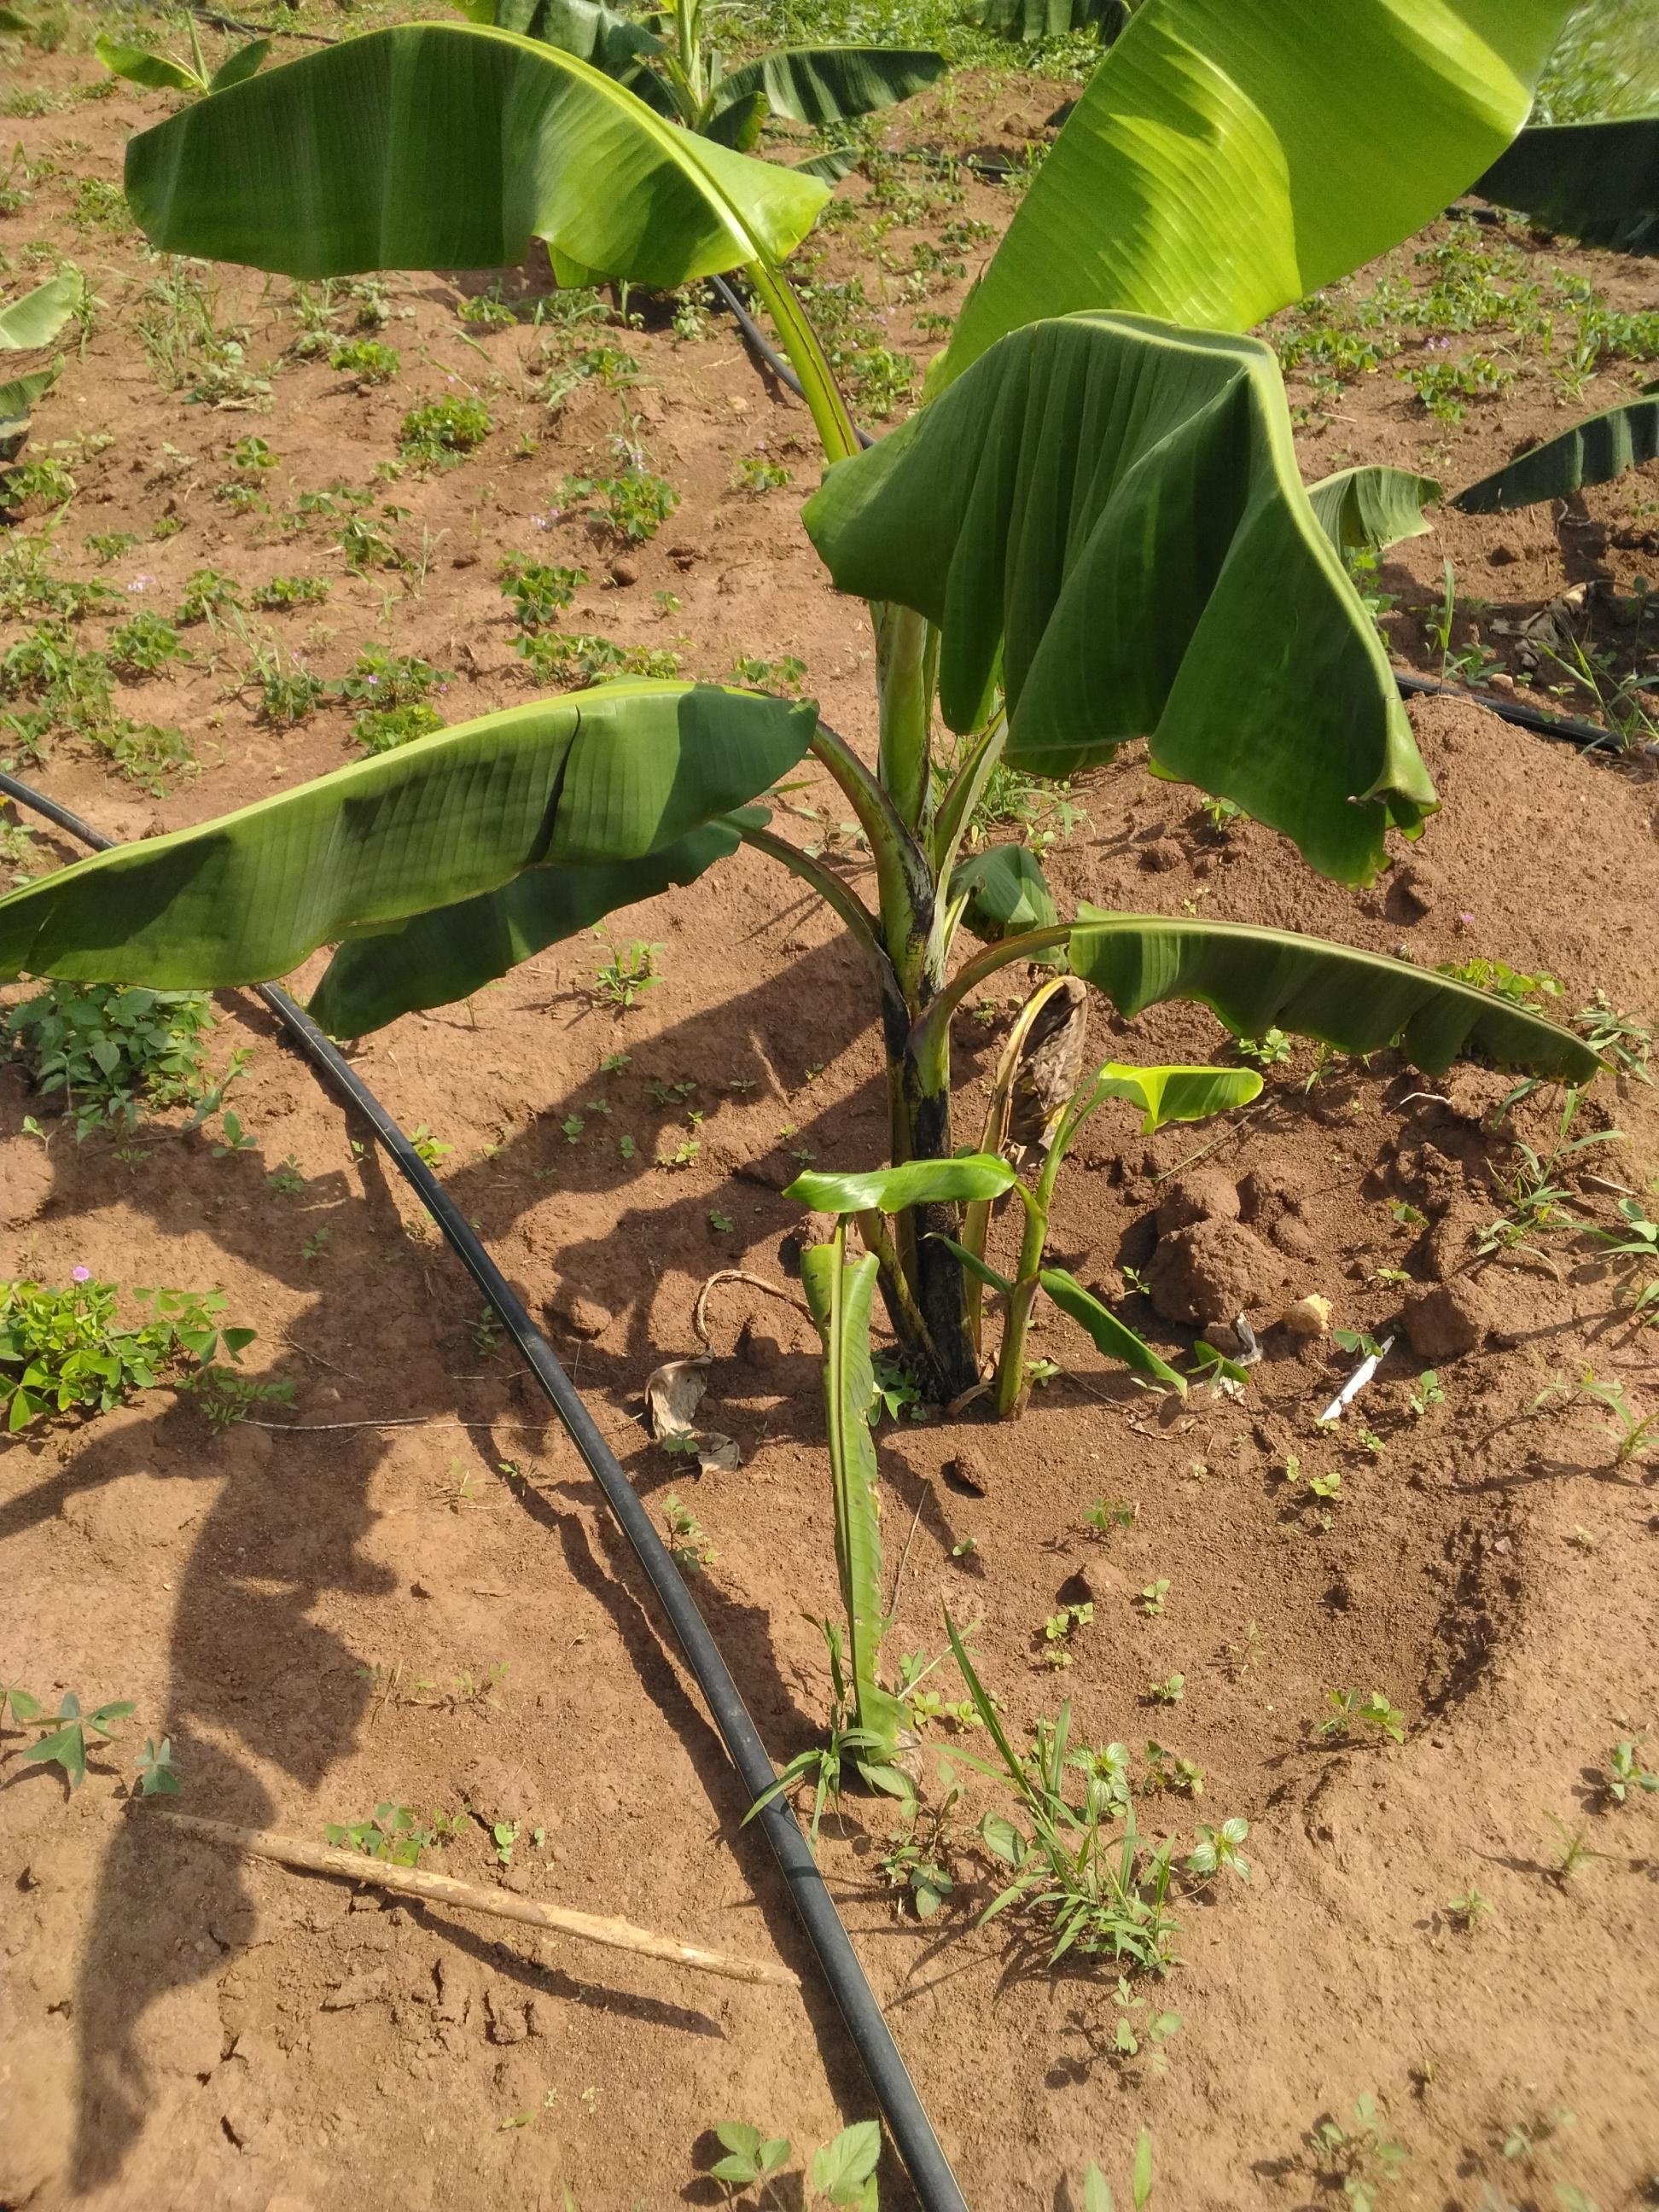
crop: banana
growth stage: vegetative
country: Uganda
